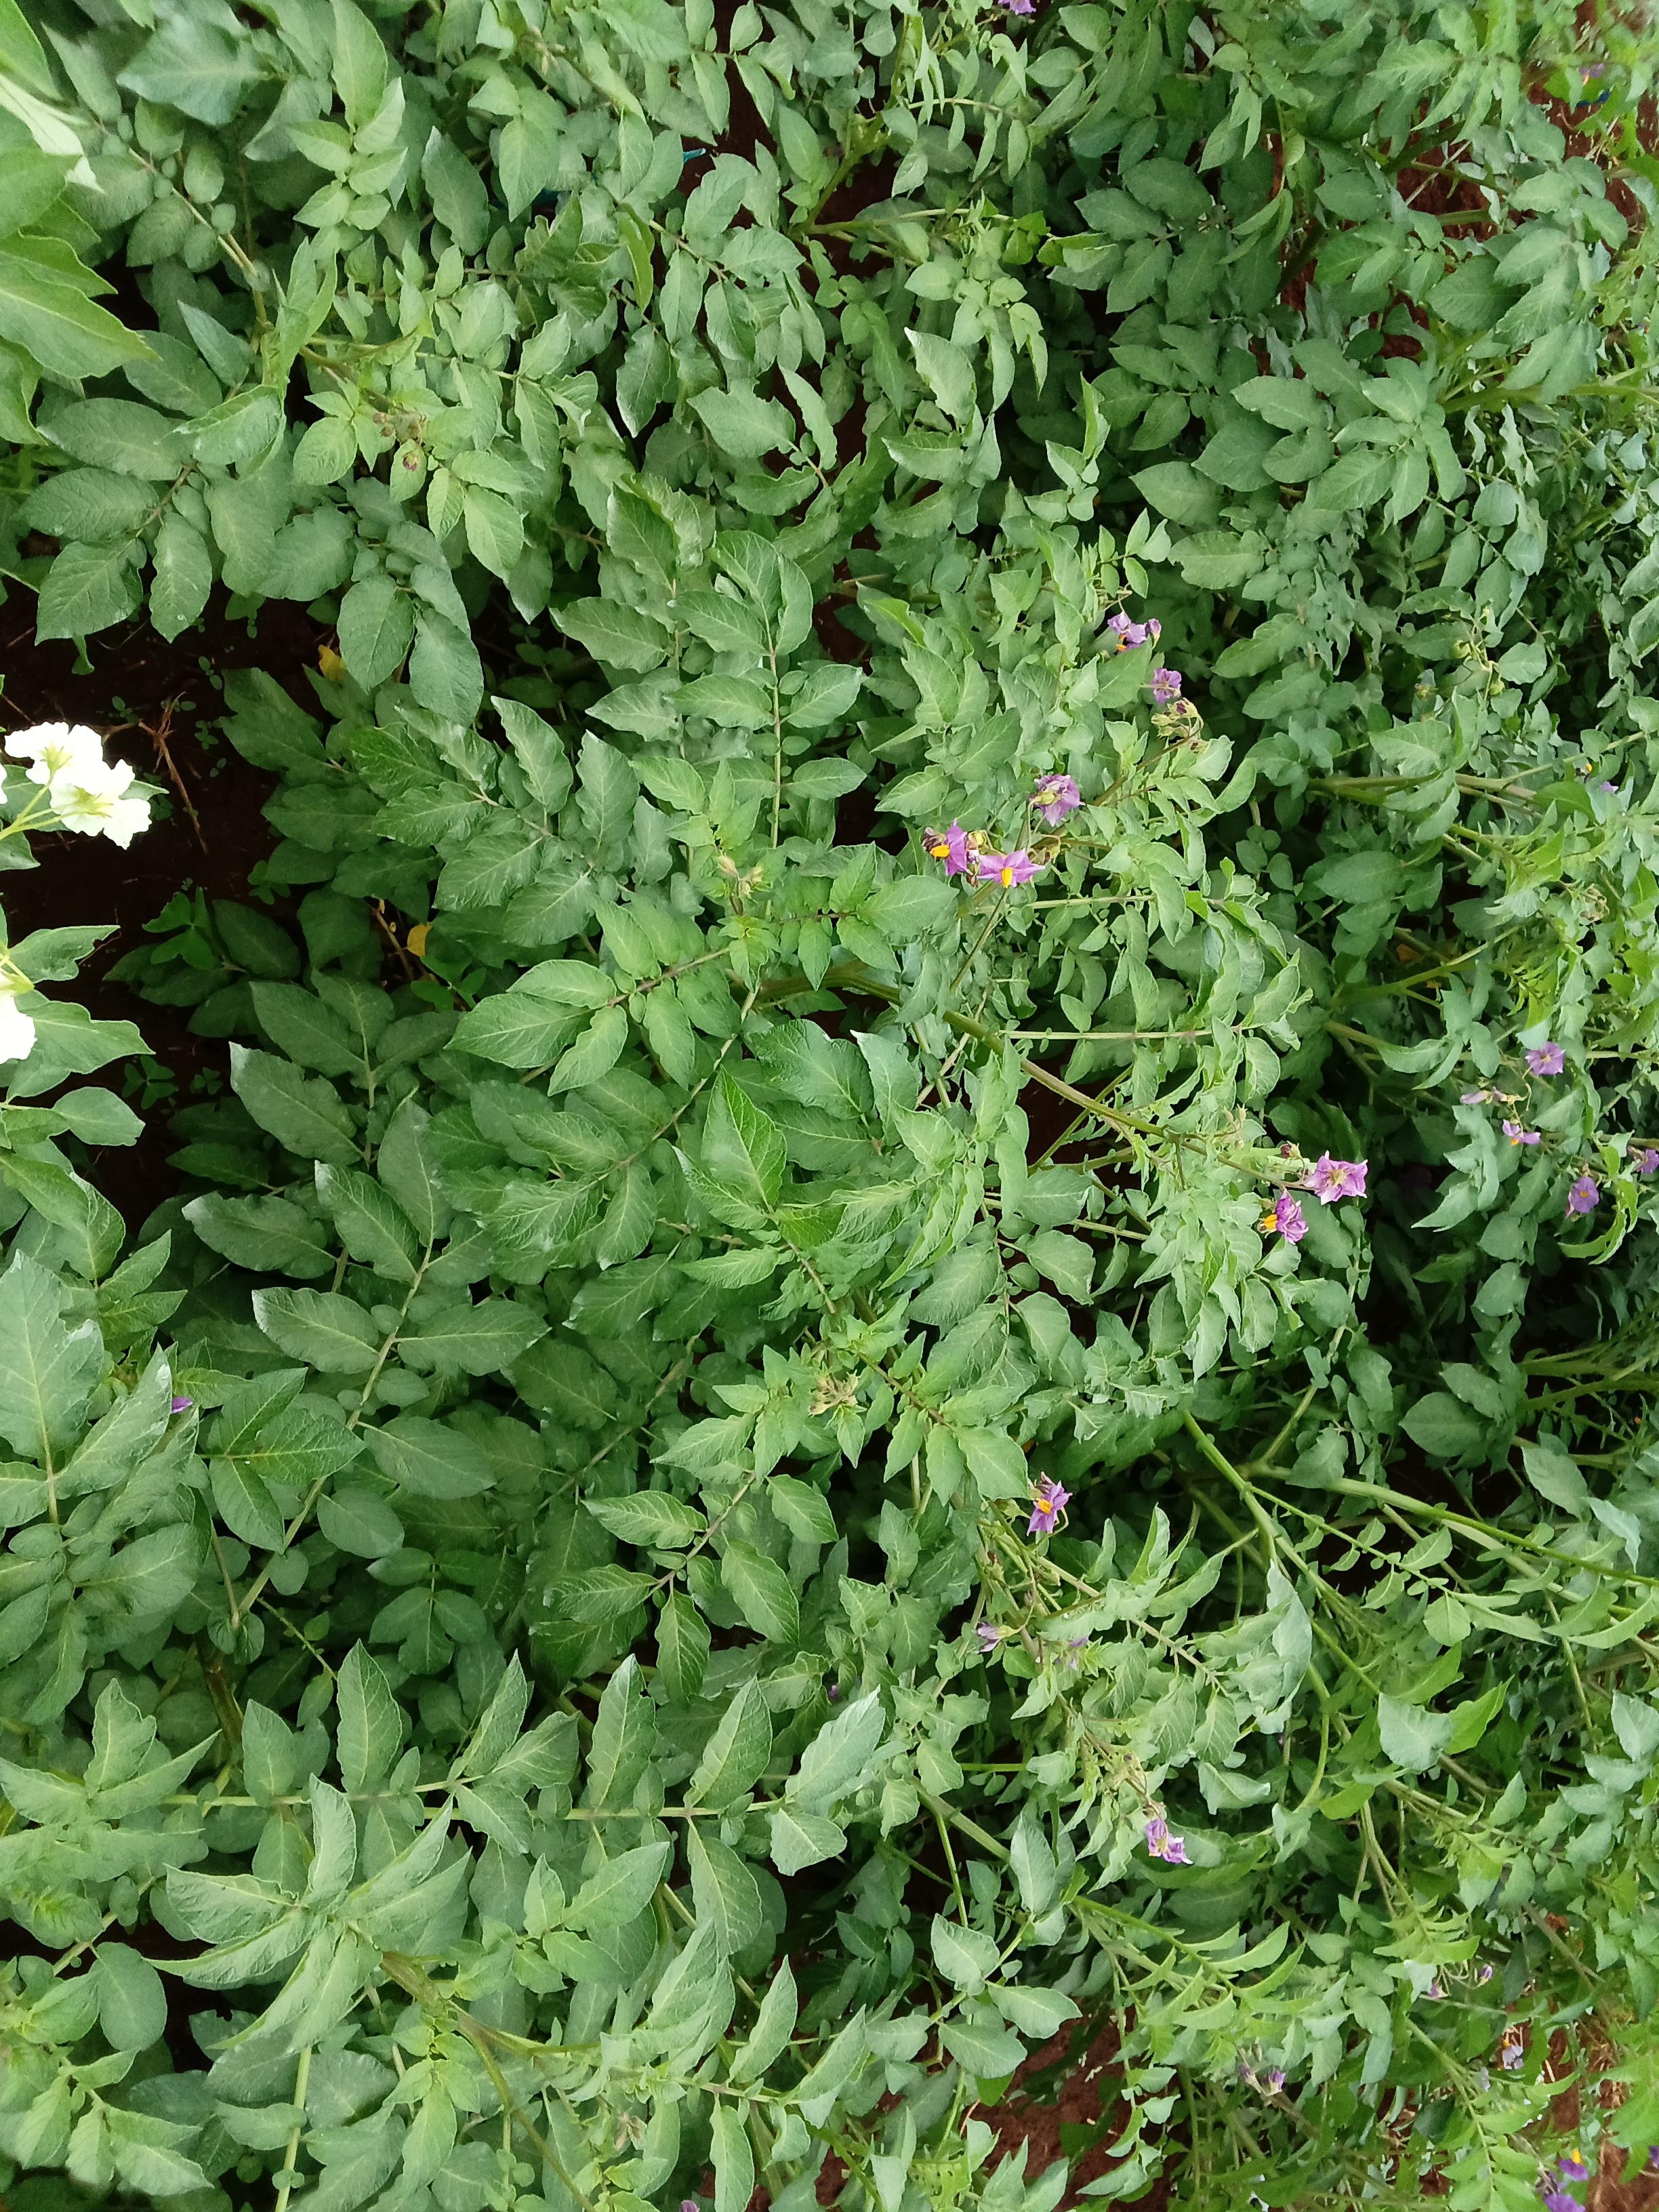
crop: potato
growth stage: flowering
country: Kenya
